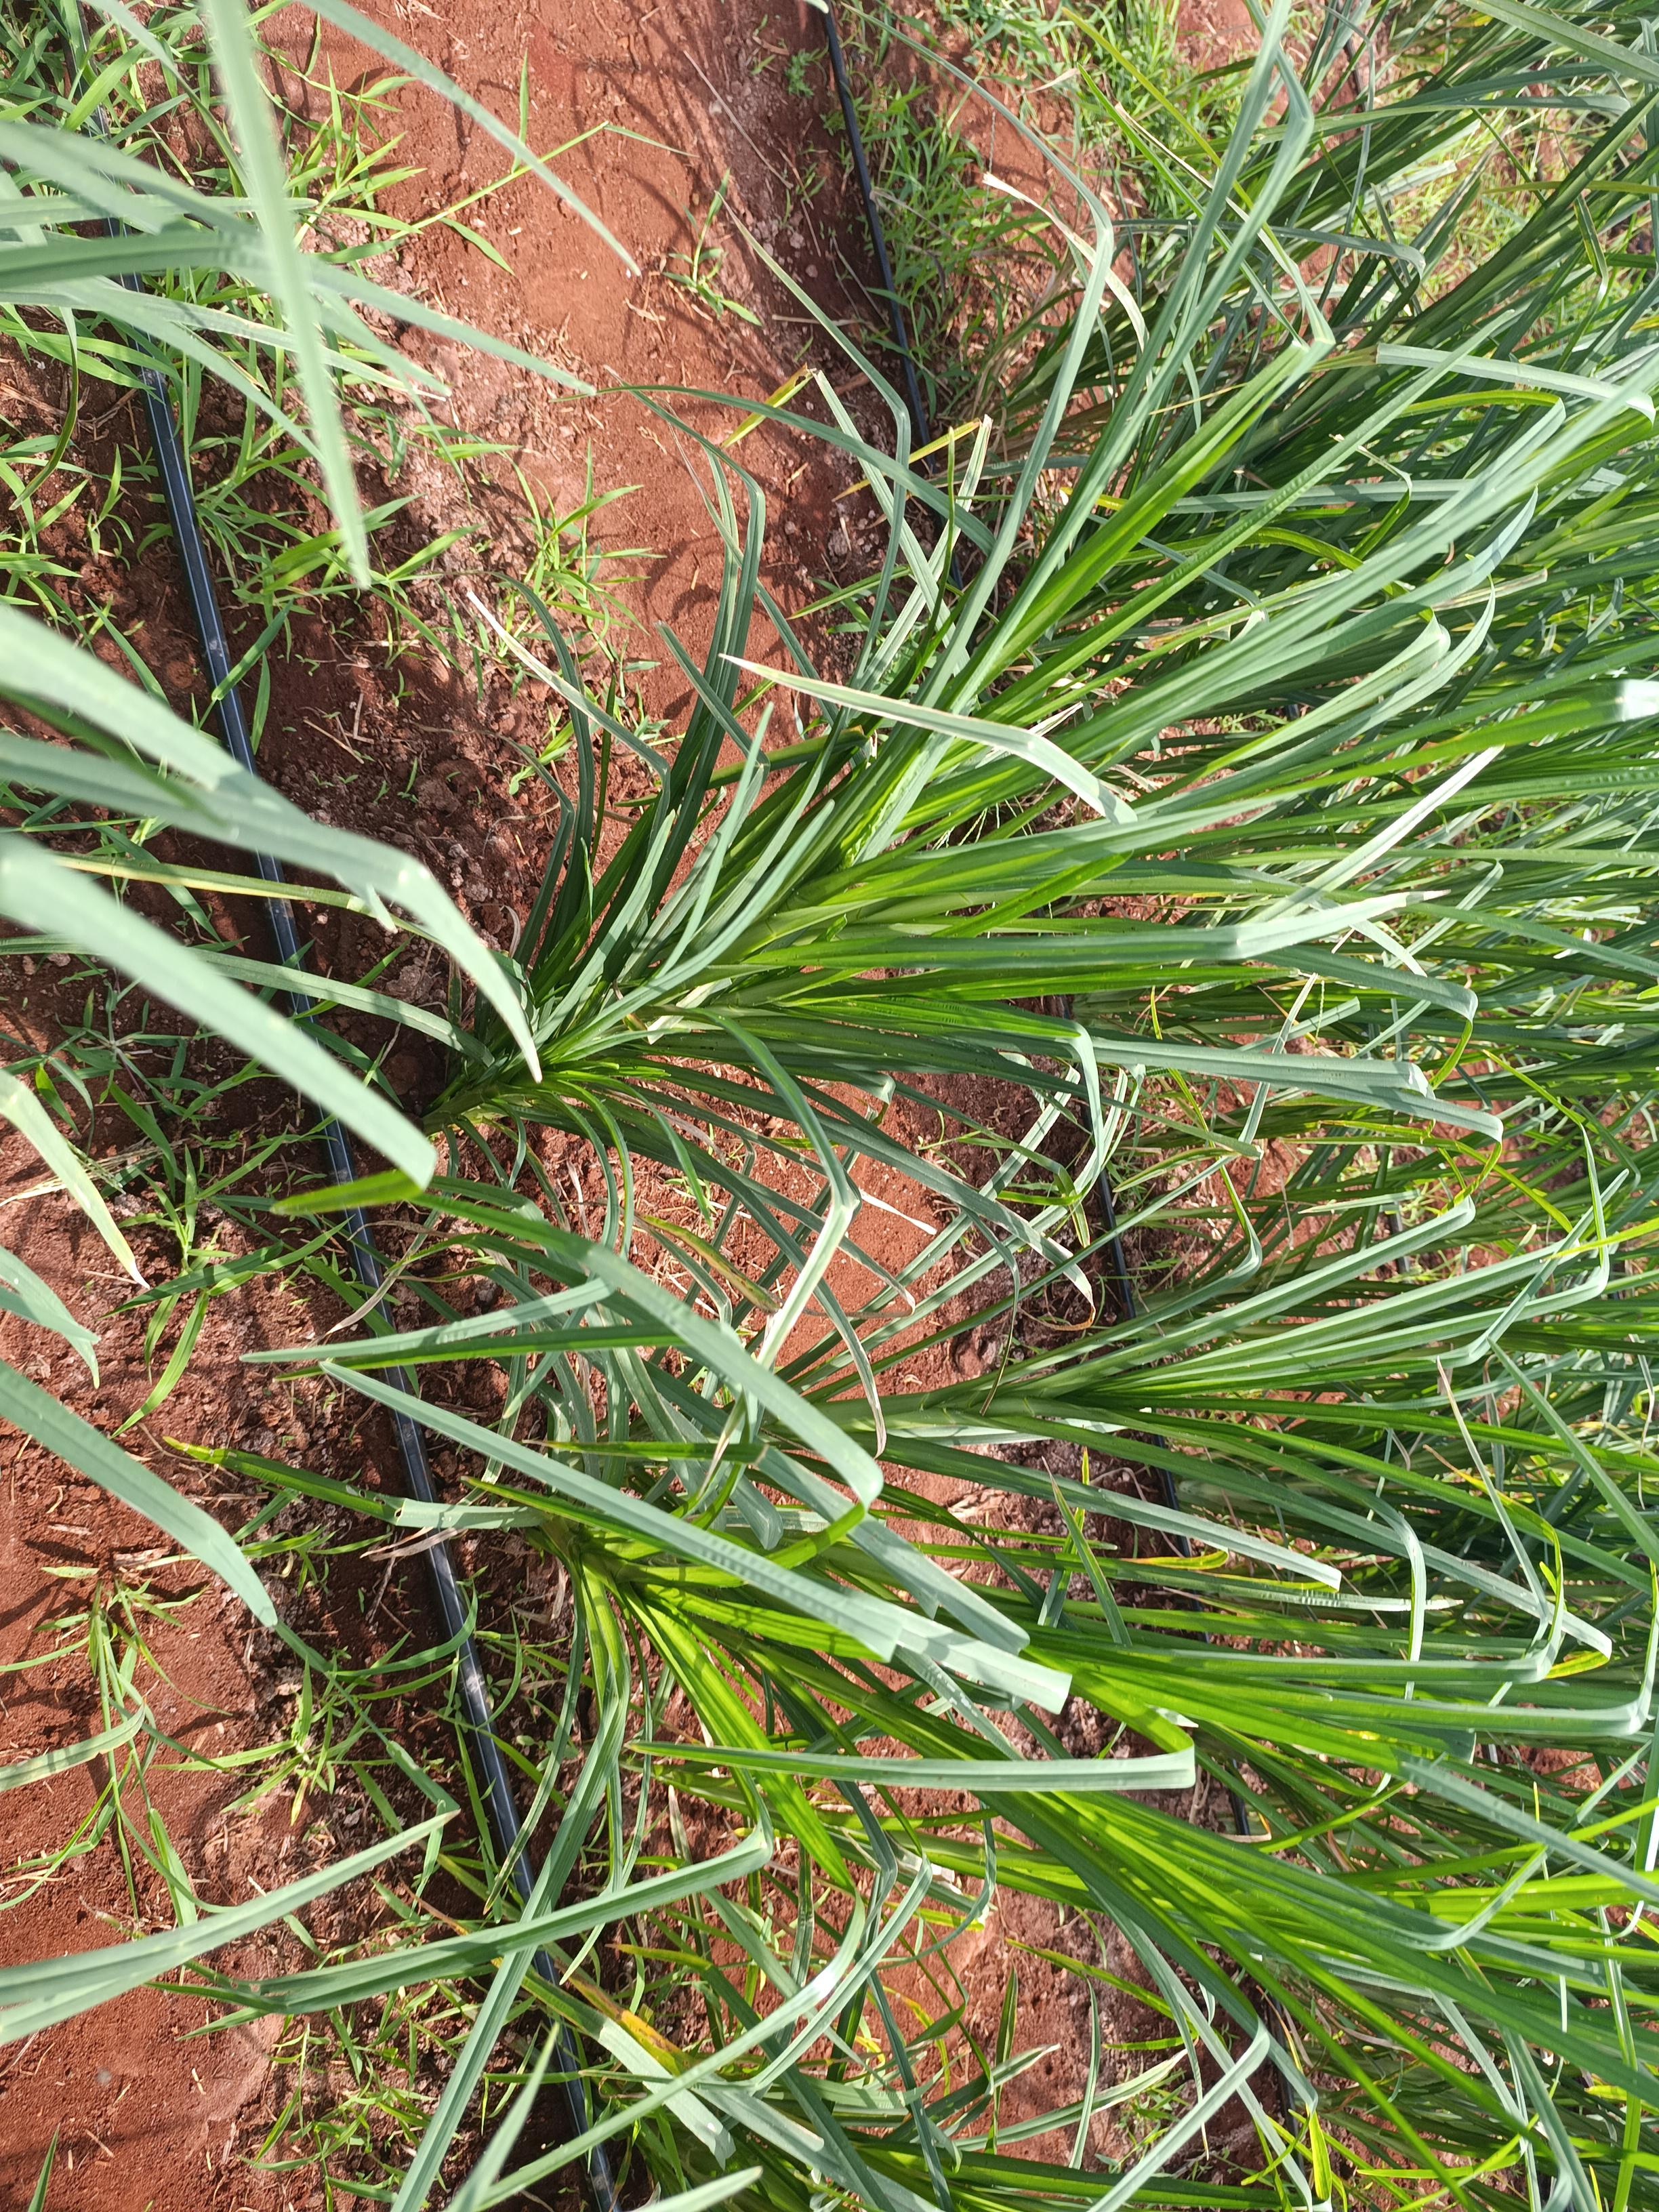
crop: finger millet
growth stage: vegetative
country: Kenya
